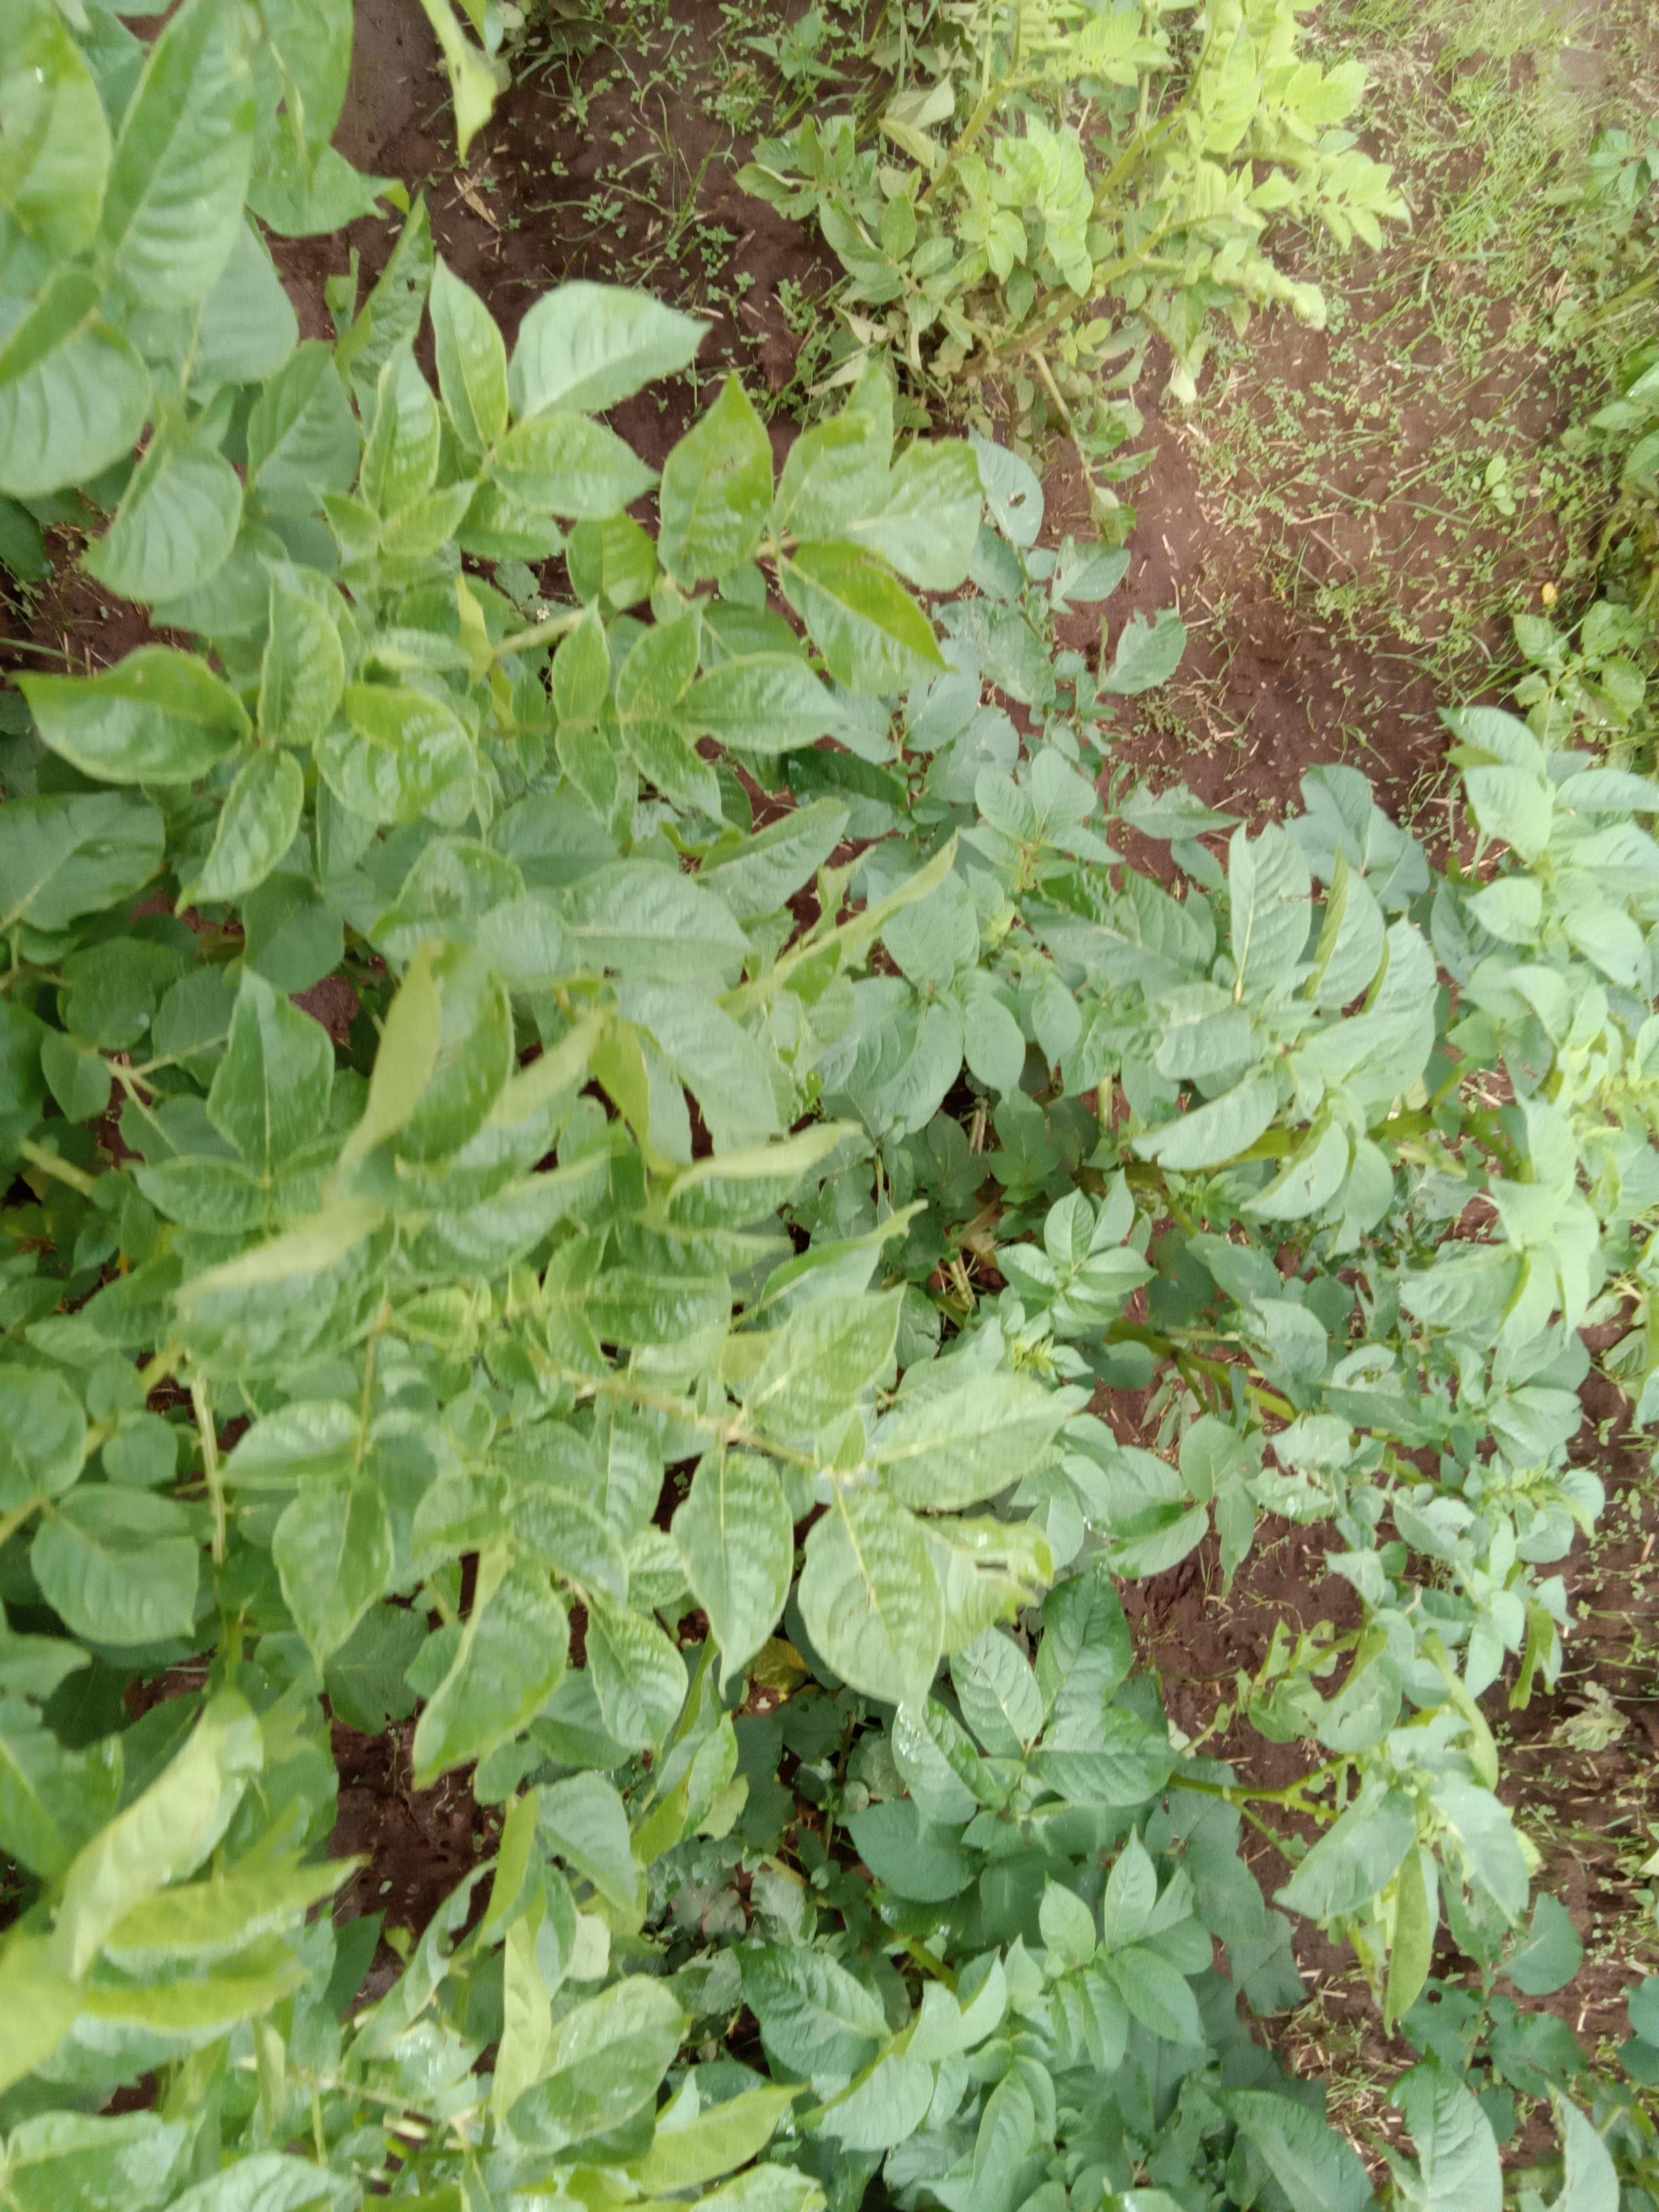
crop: potato
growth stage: vegetative
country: Kenya
